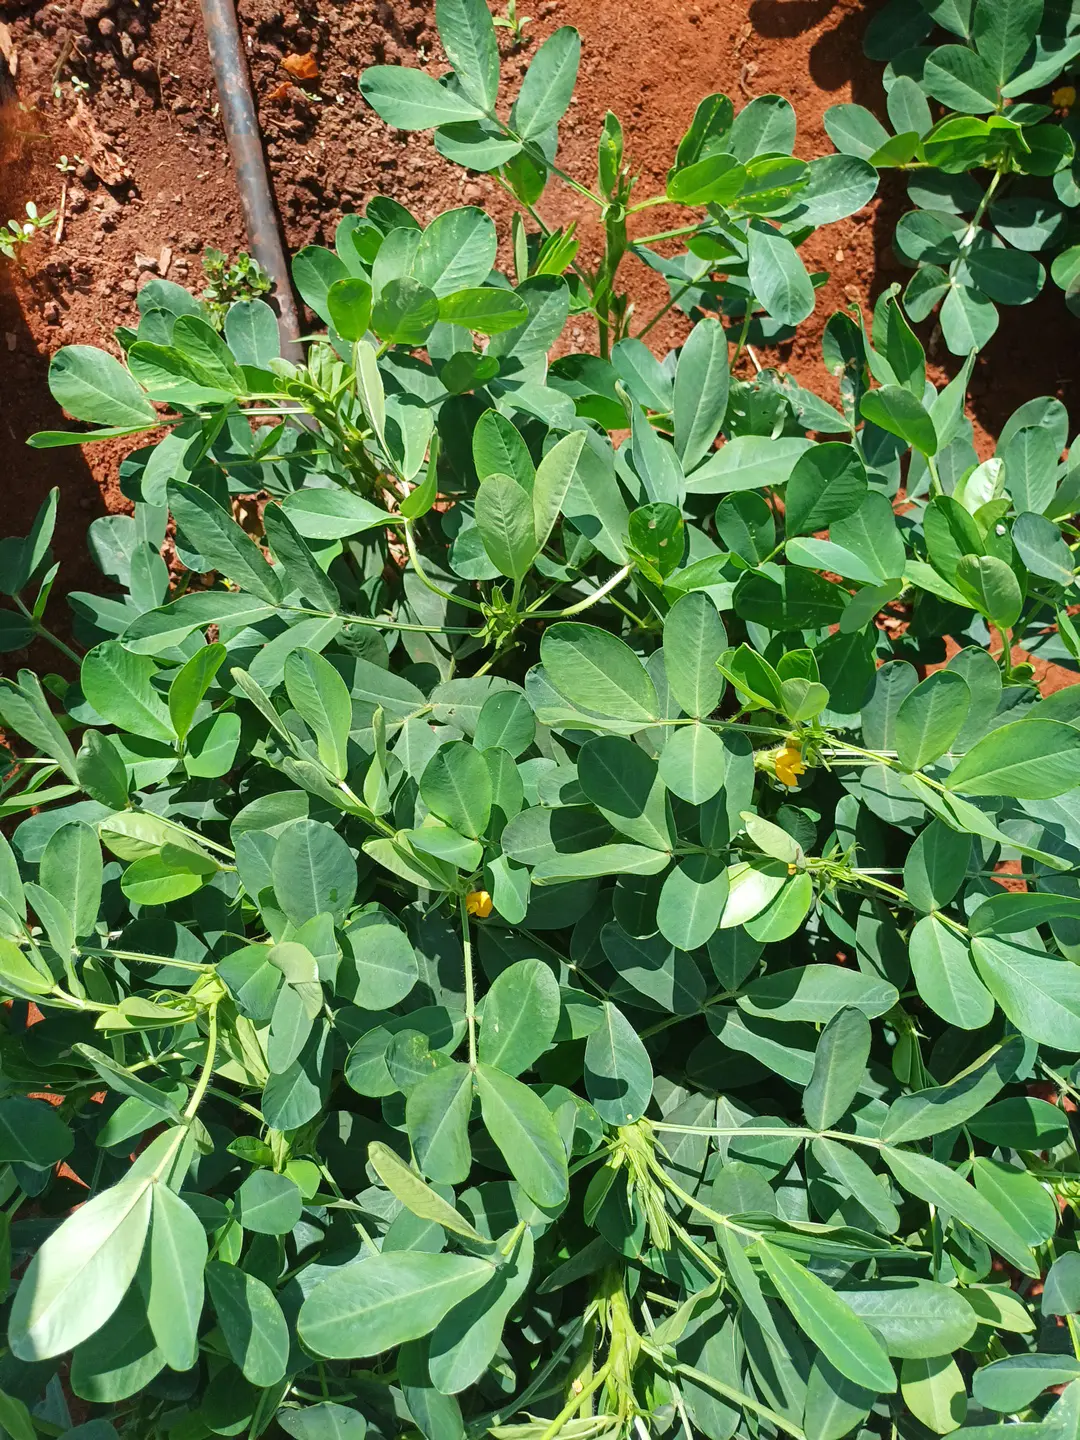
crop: groundnut
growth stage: pegging
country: Kenya
